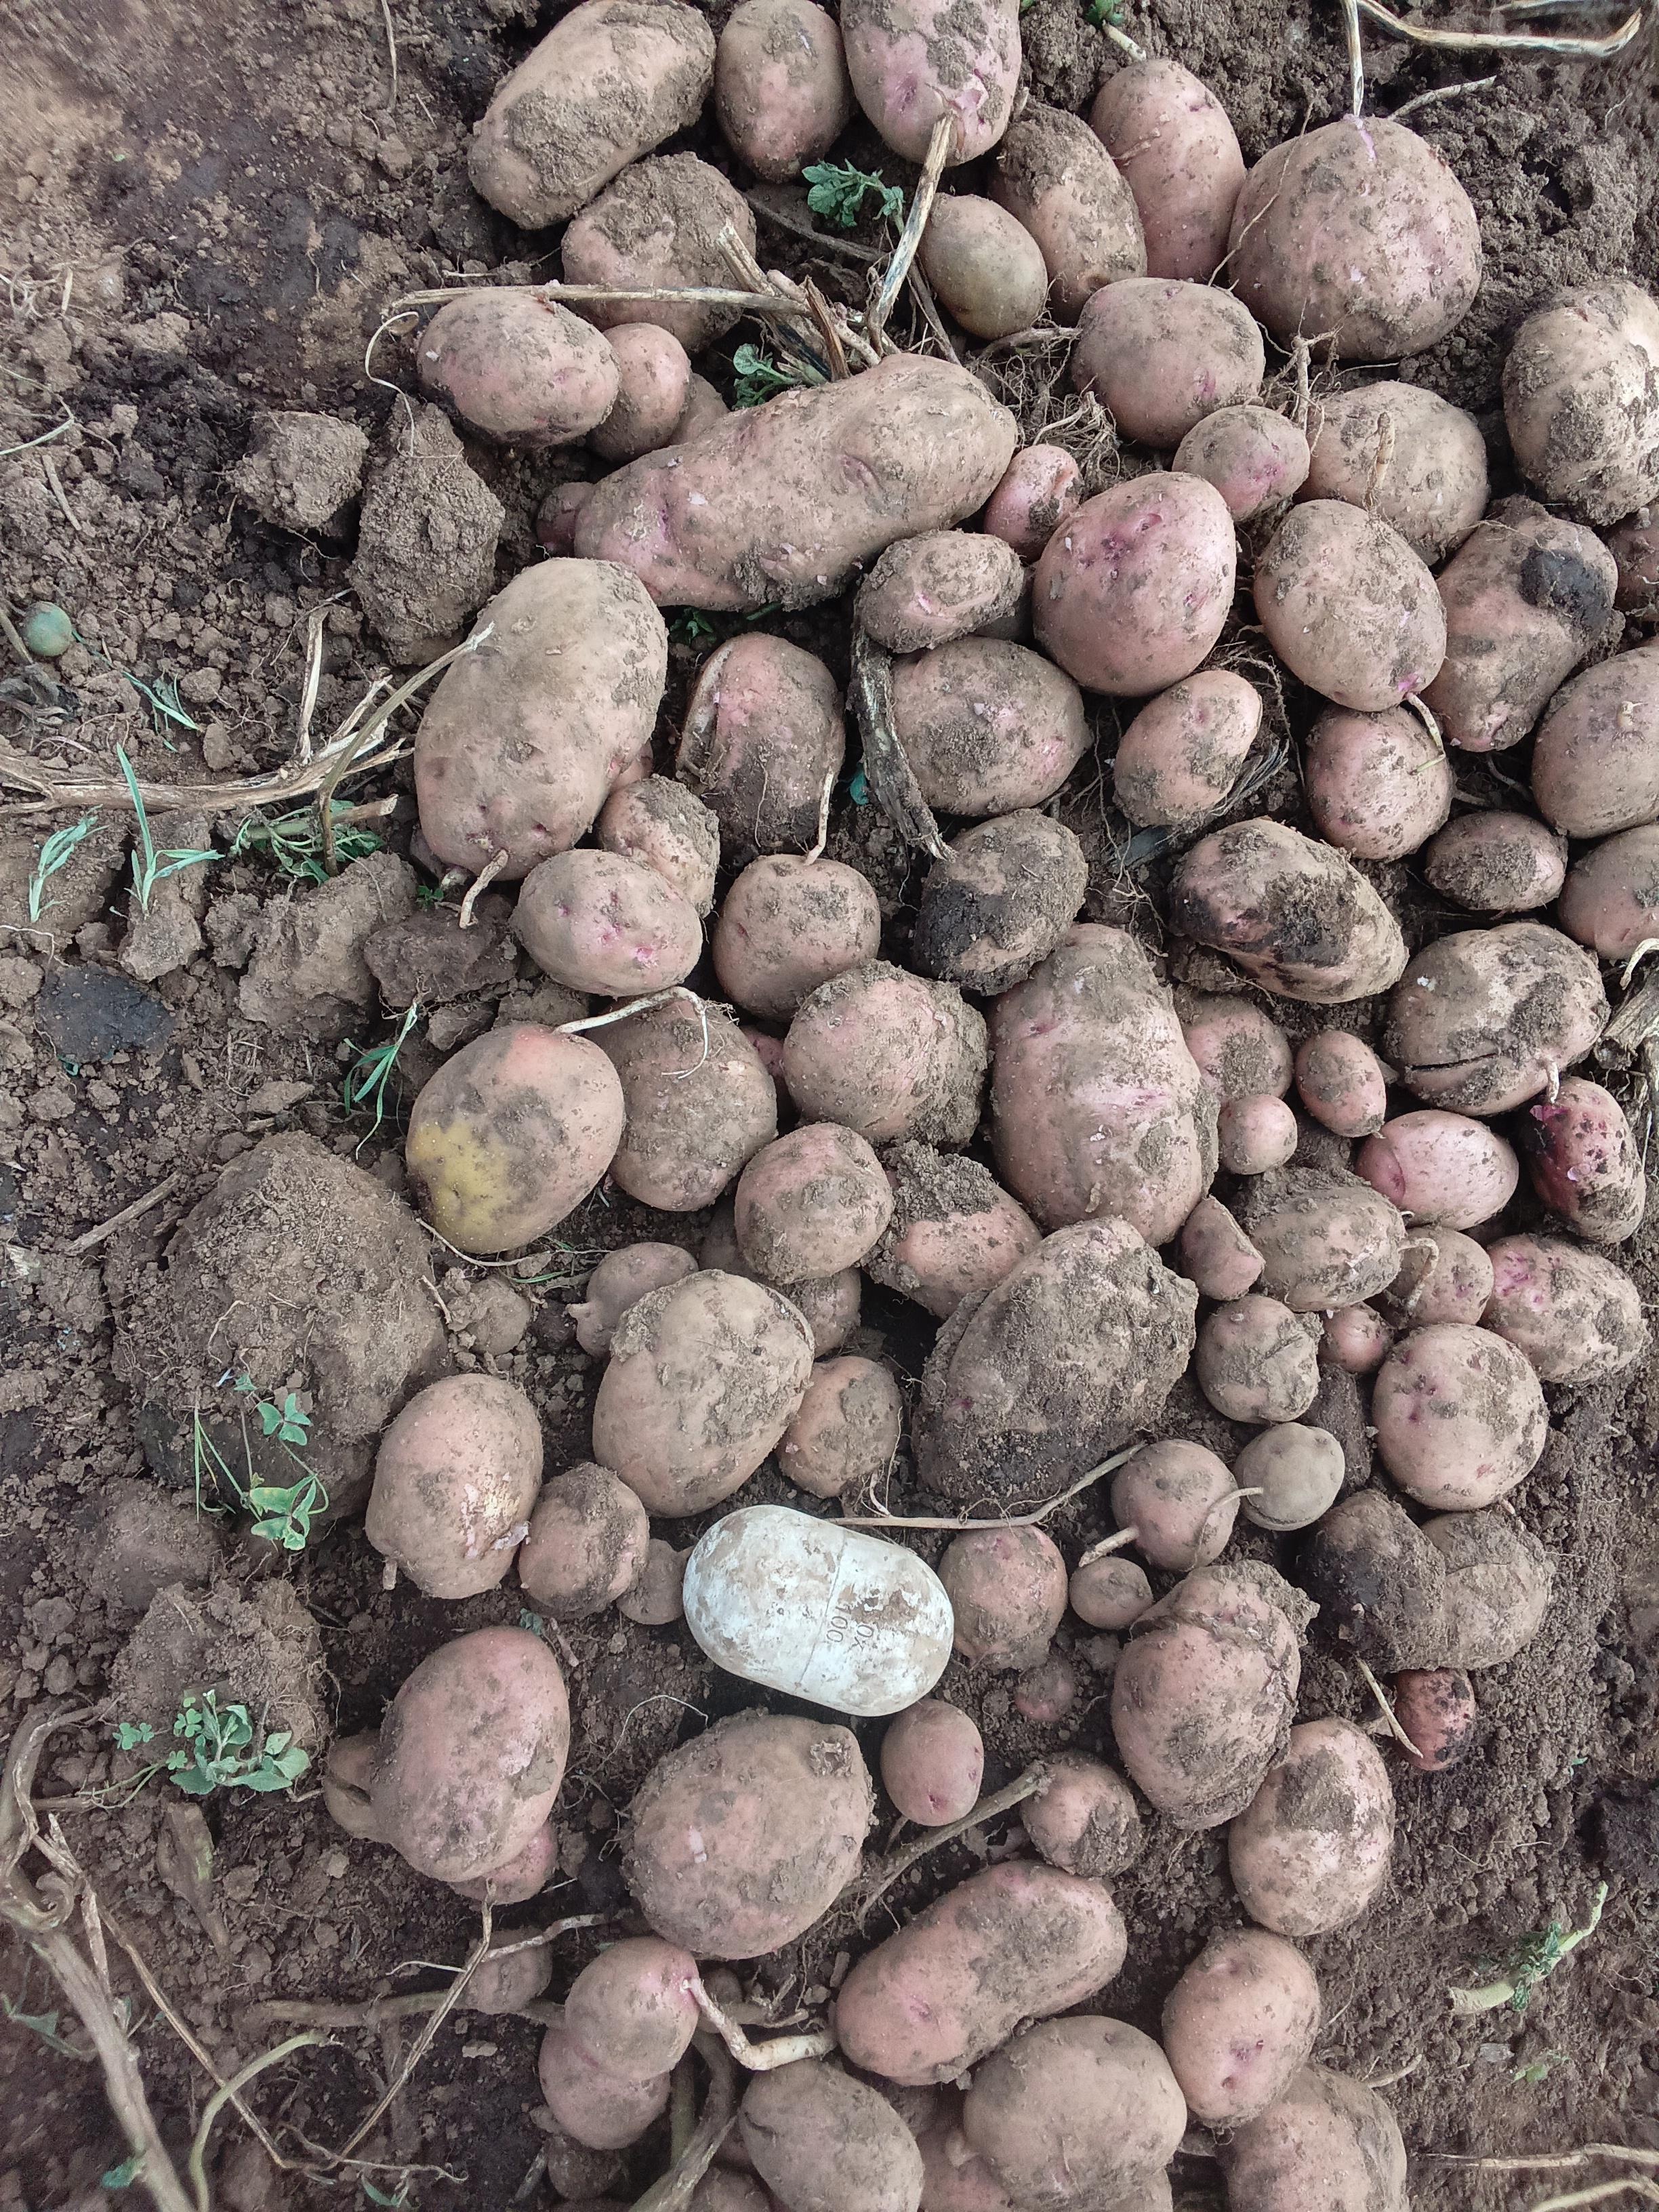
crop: potato
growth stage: harvest
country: Kenya
